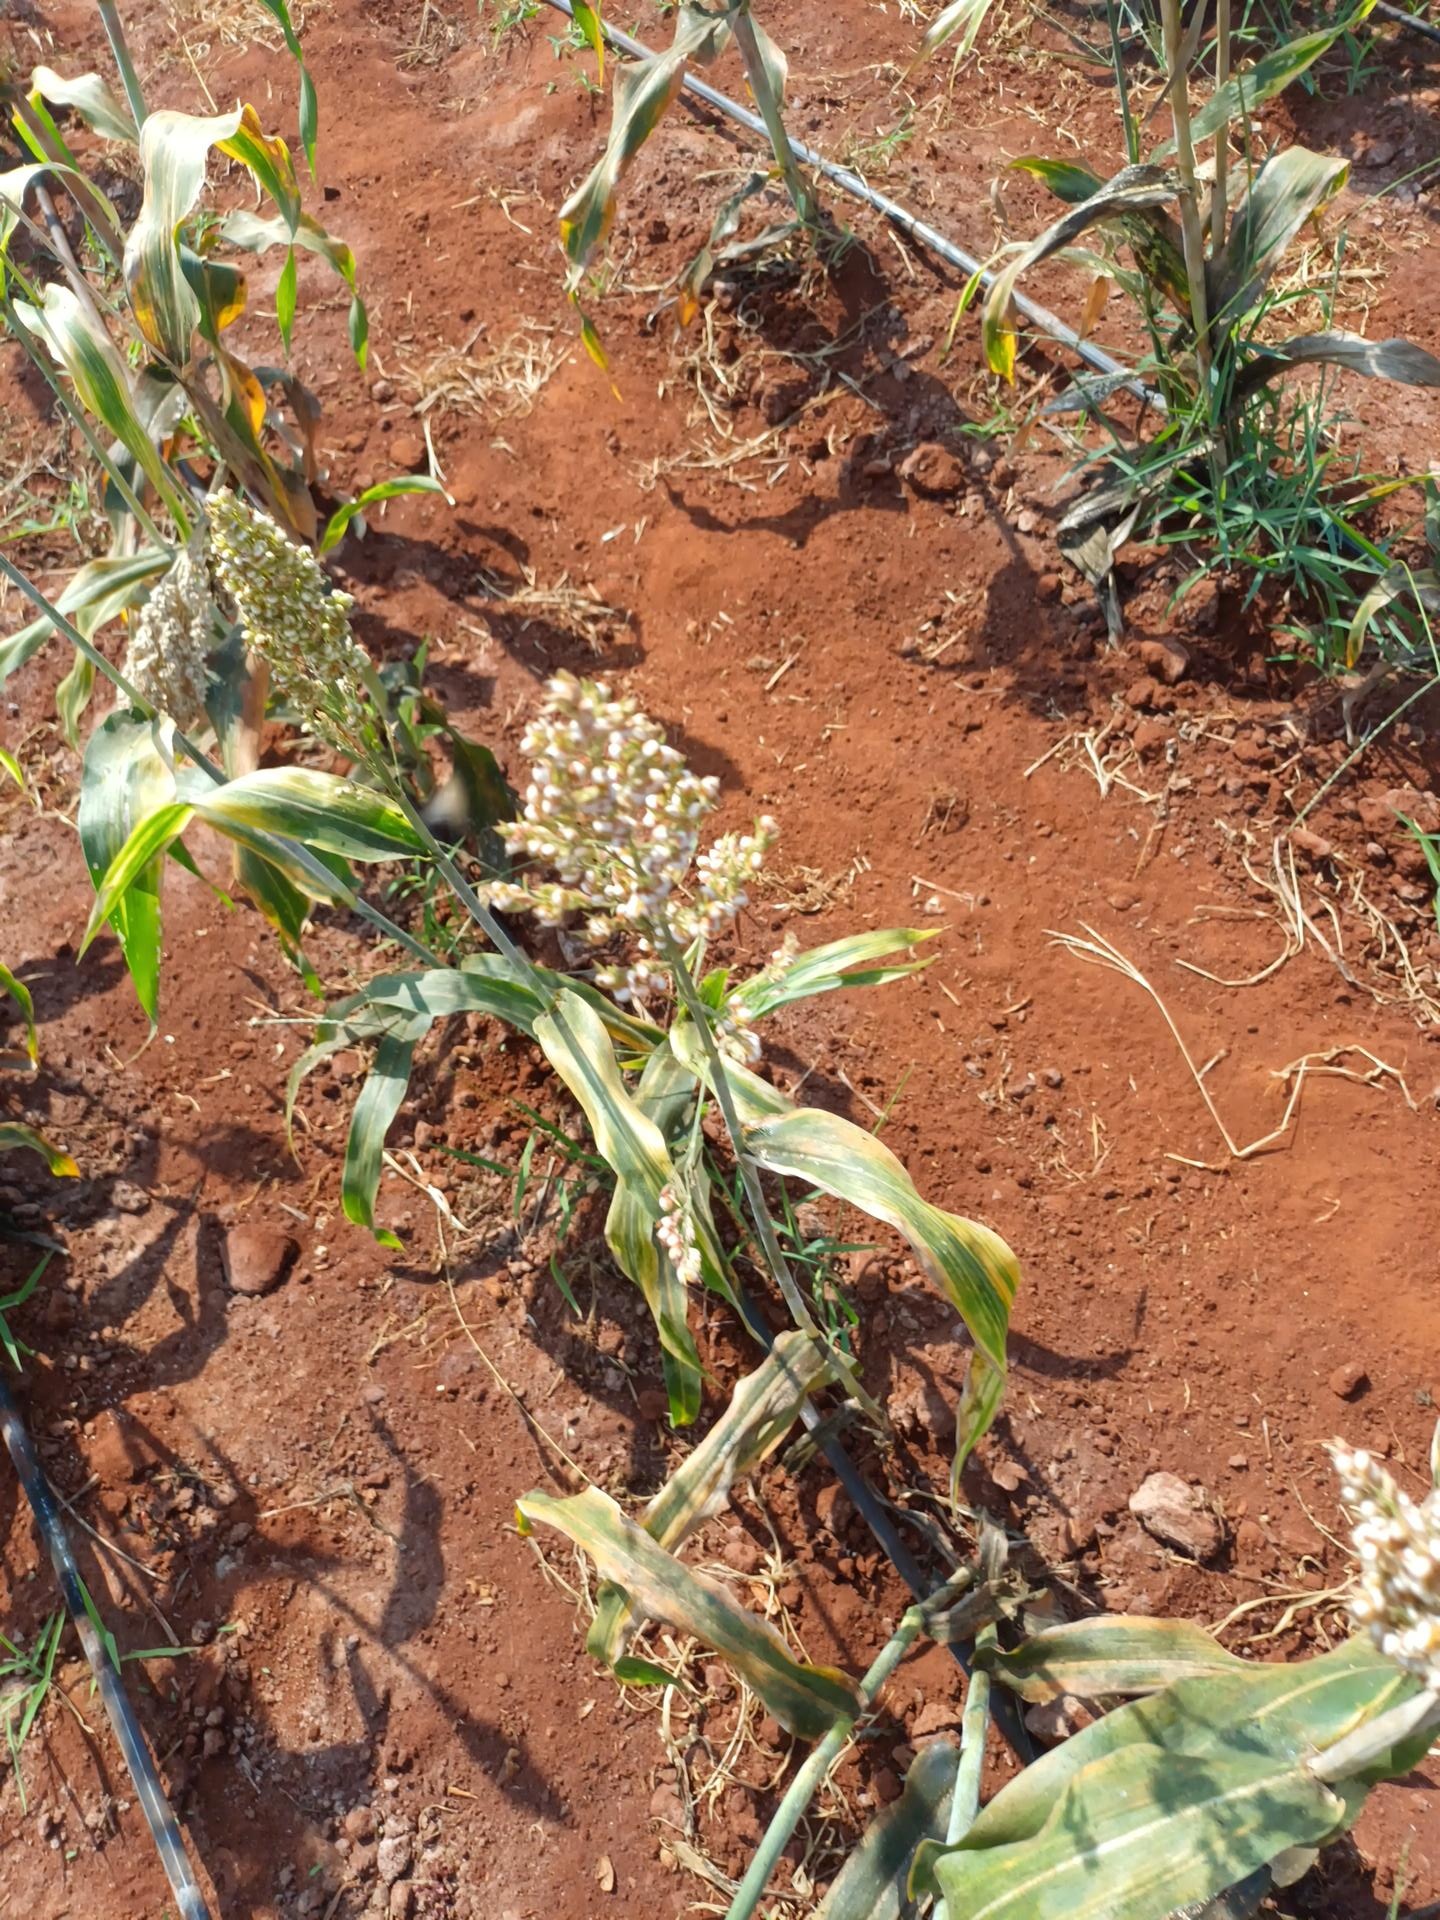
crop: sorghum
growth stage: maturity
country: Kenya
